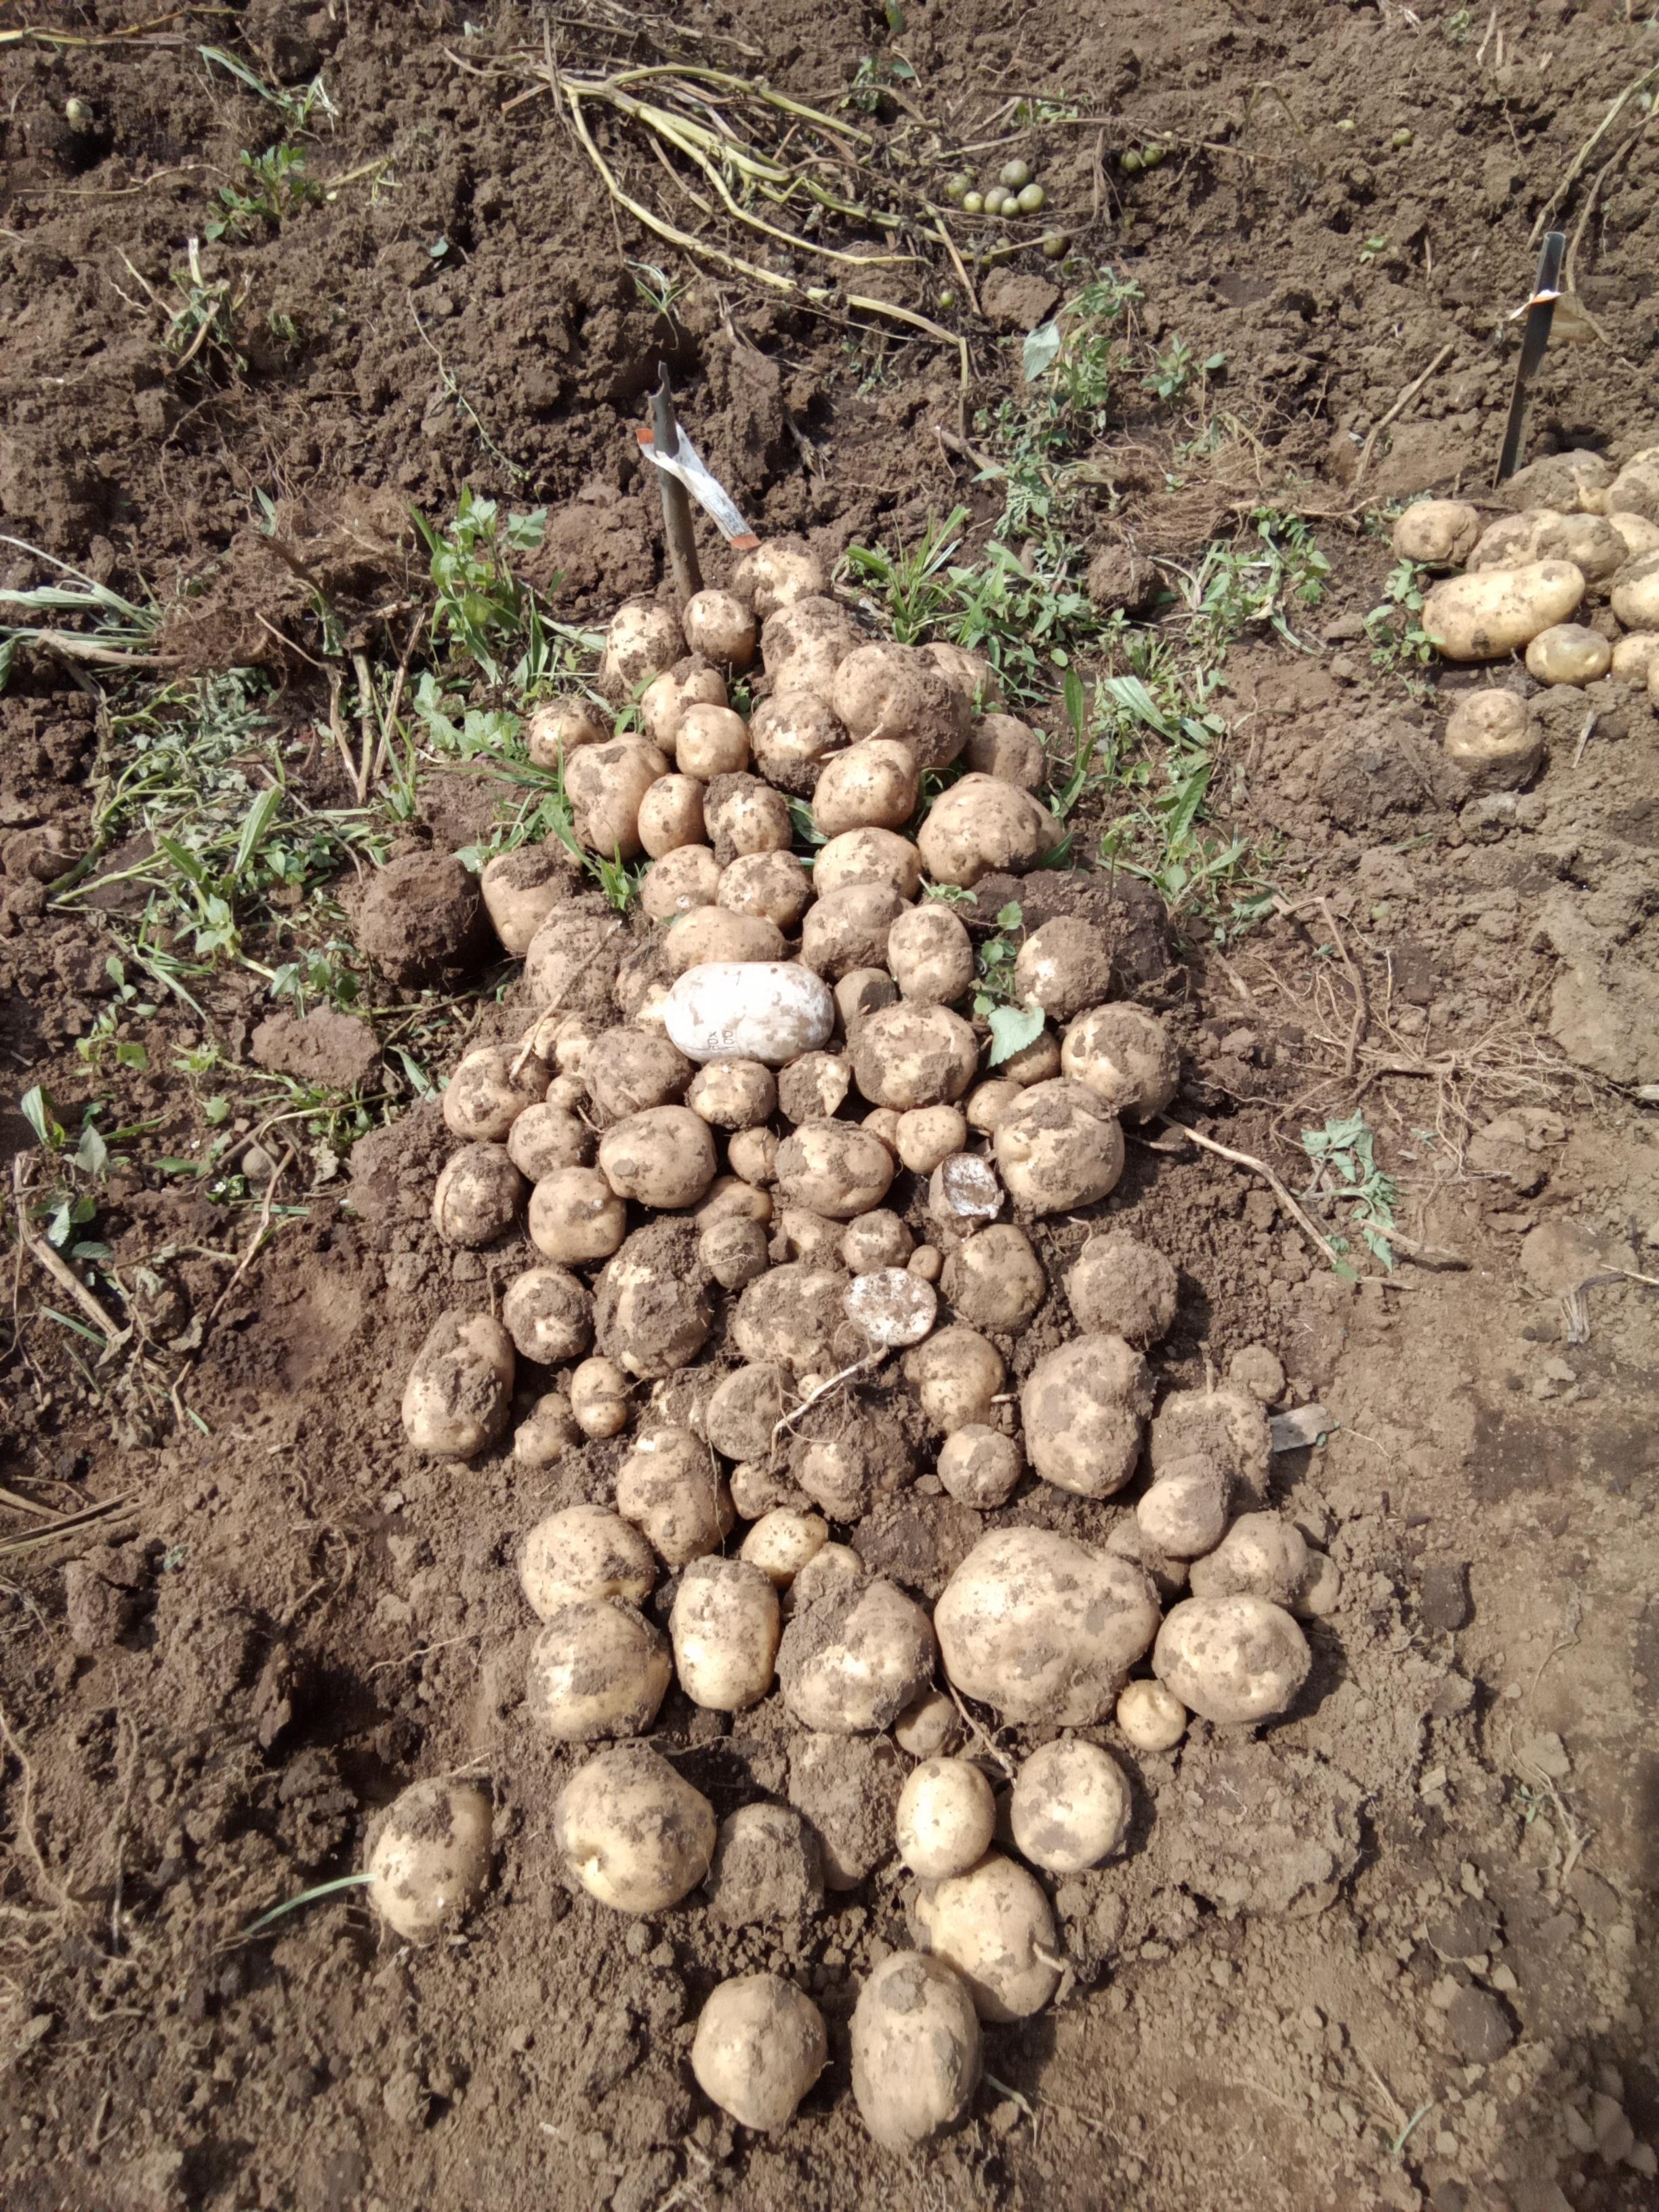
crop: potato
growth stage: harvest
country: Kenya
